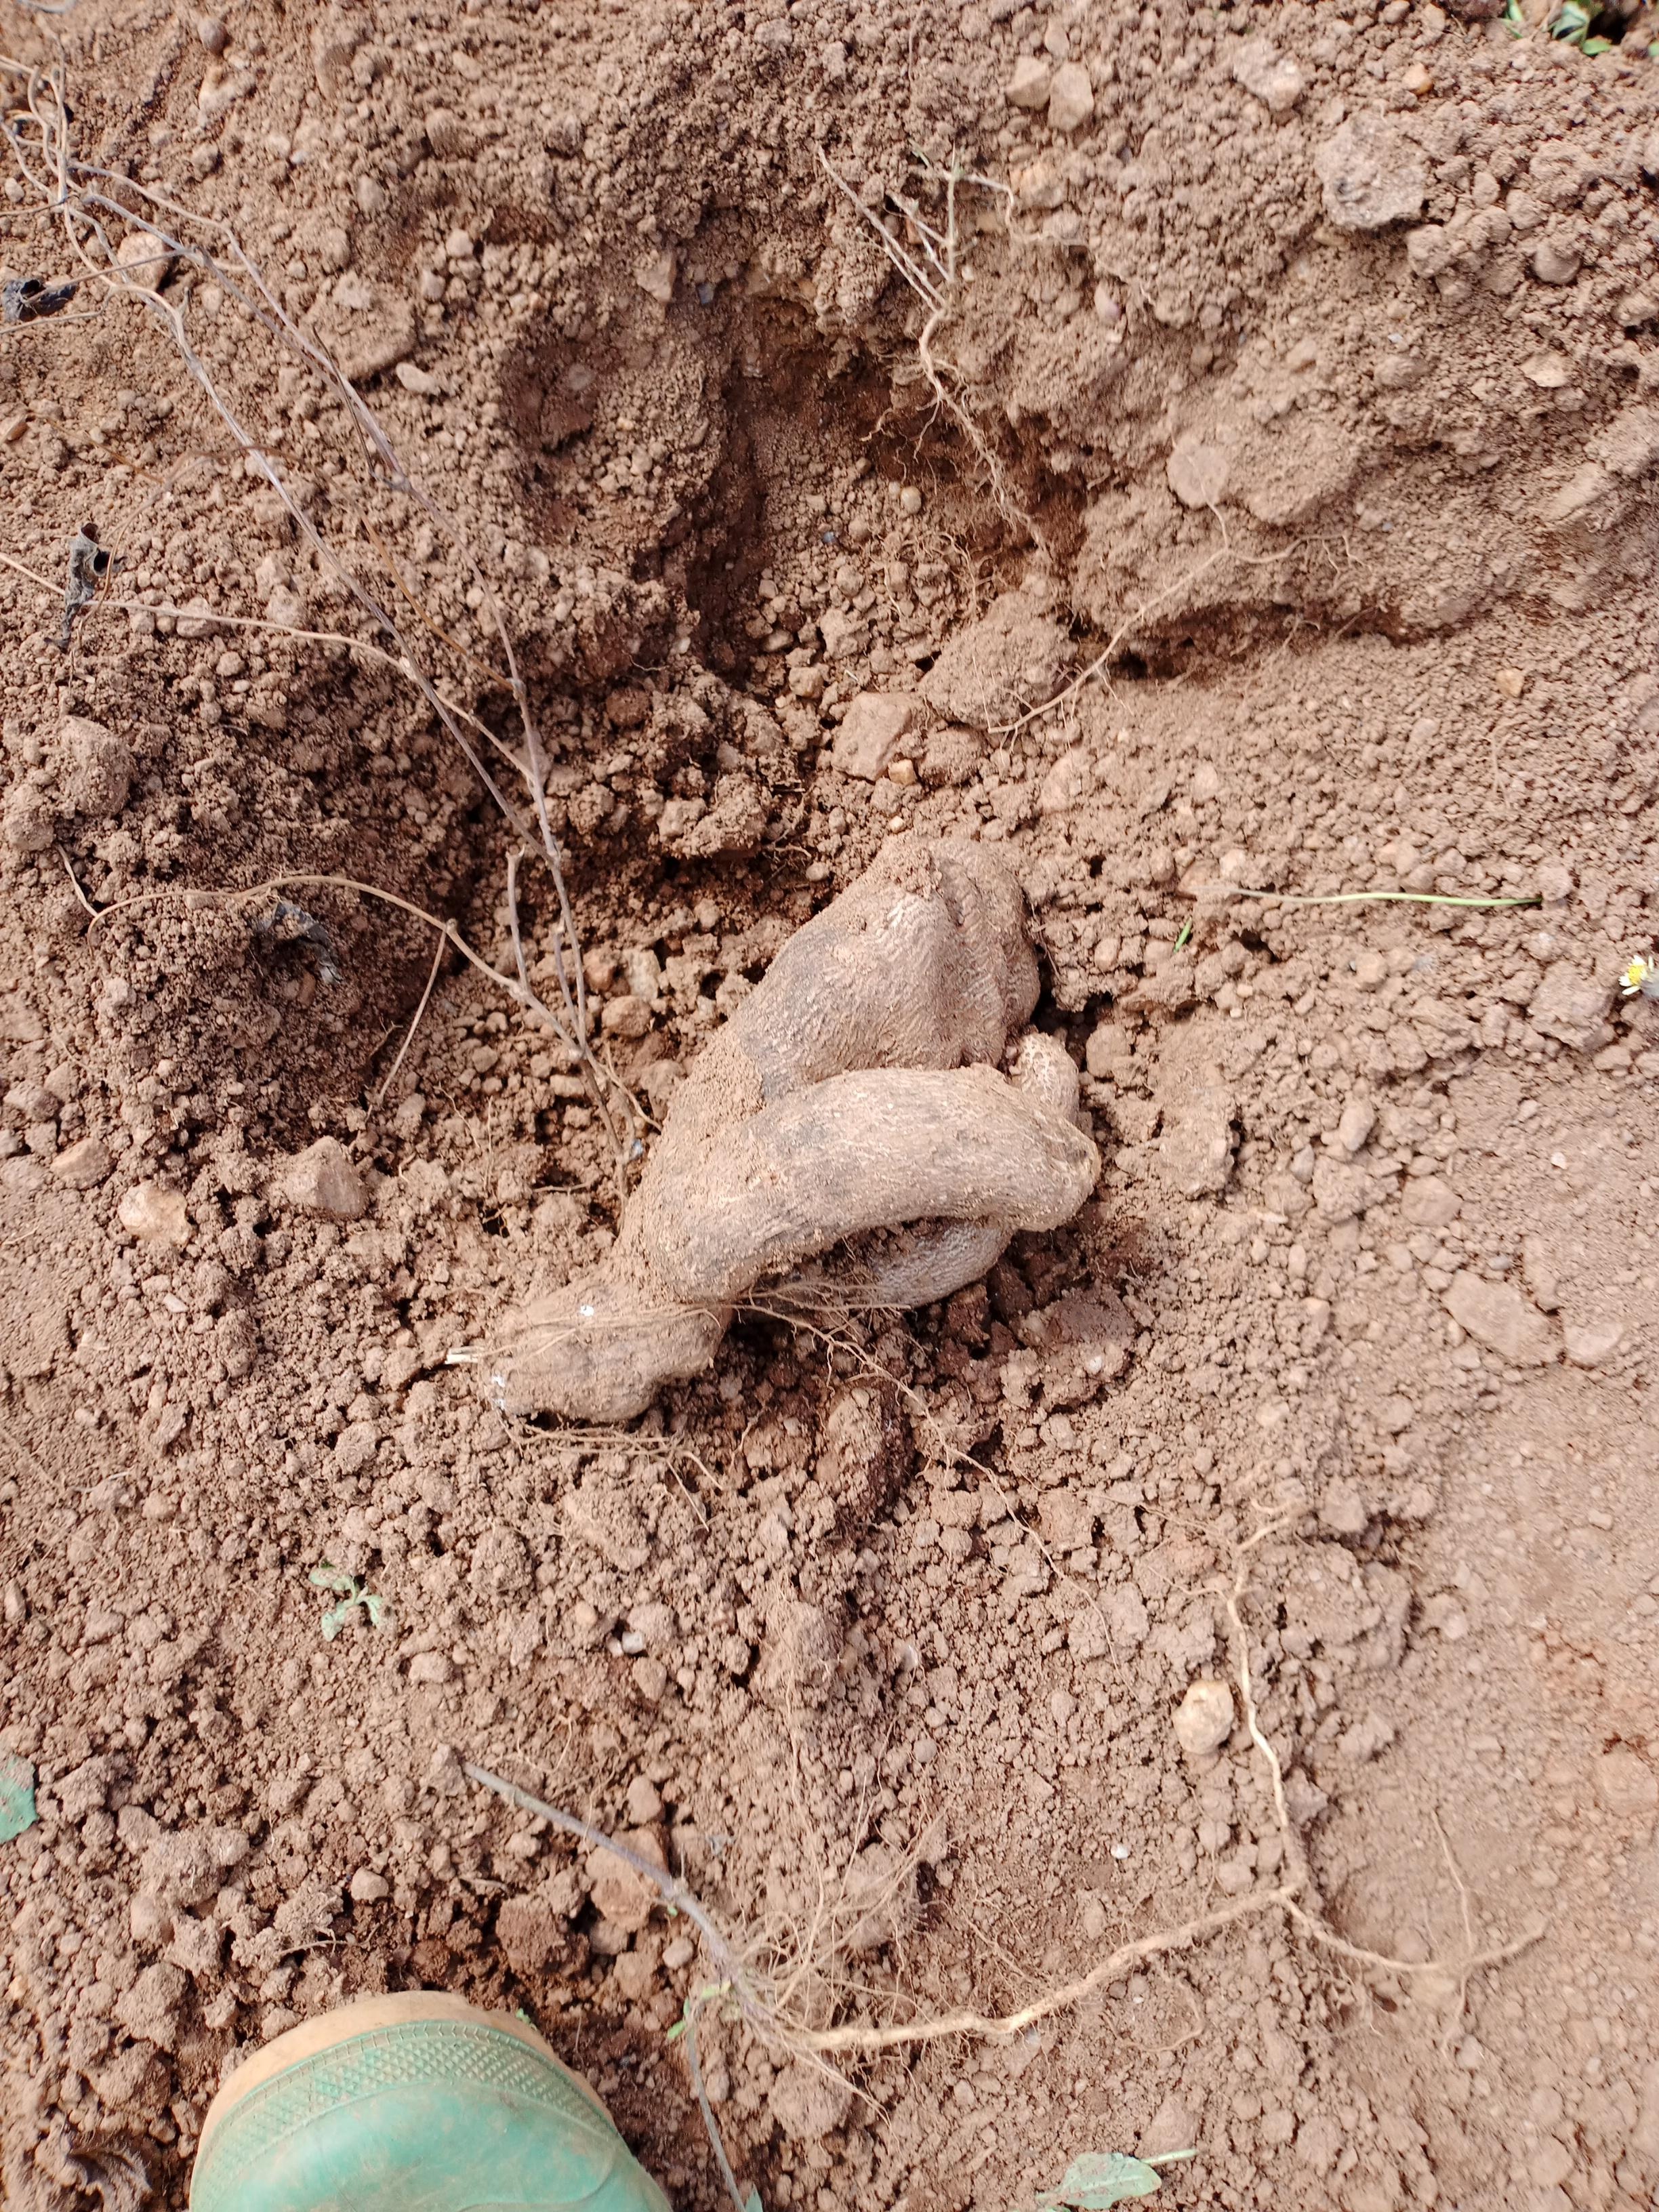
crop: yam
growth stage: harvest
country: Nigeria
